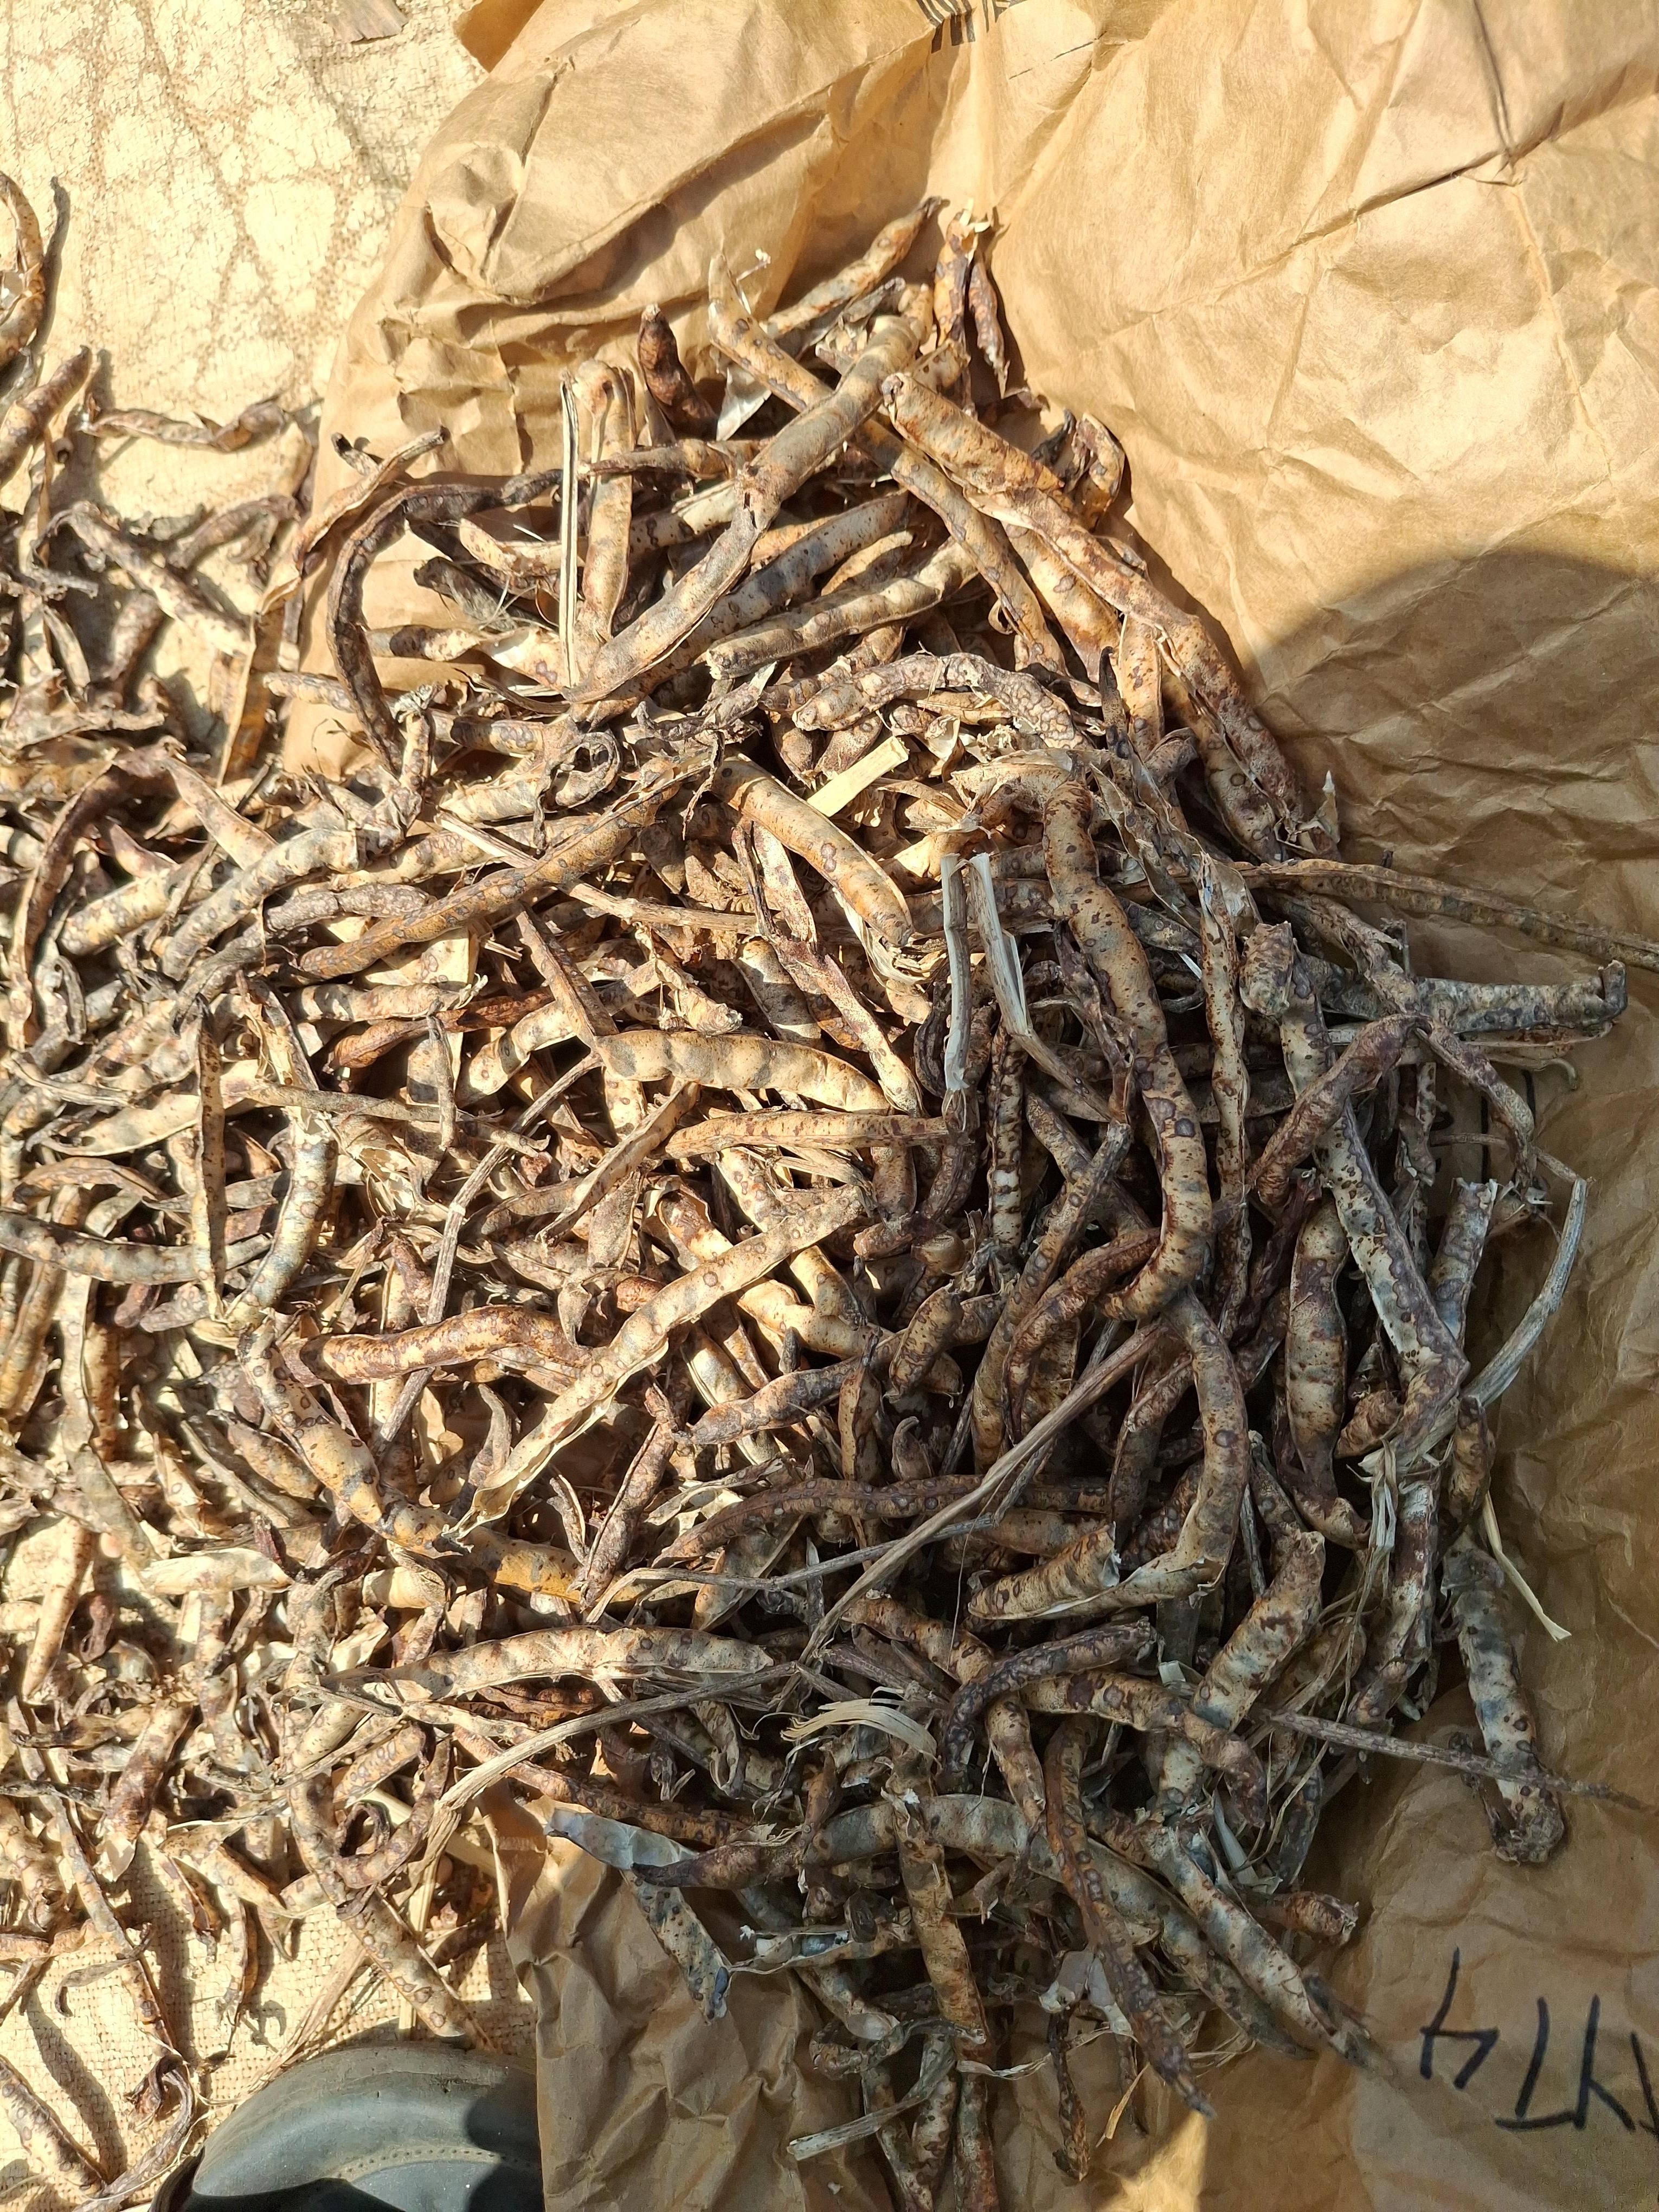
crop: cowpea
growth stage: harvest
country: Nigeria
